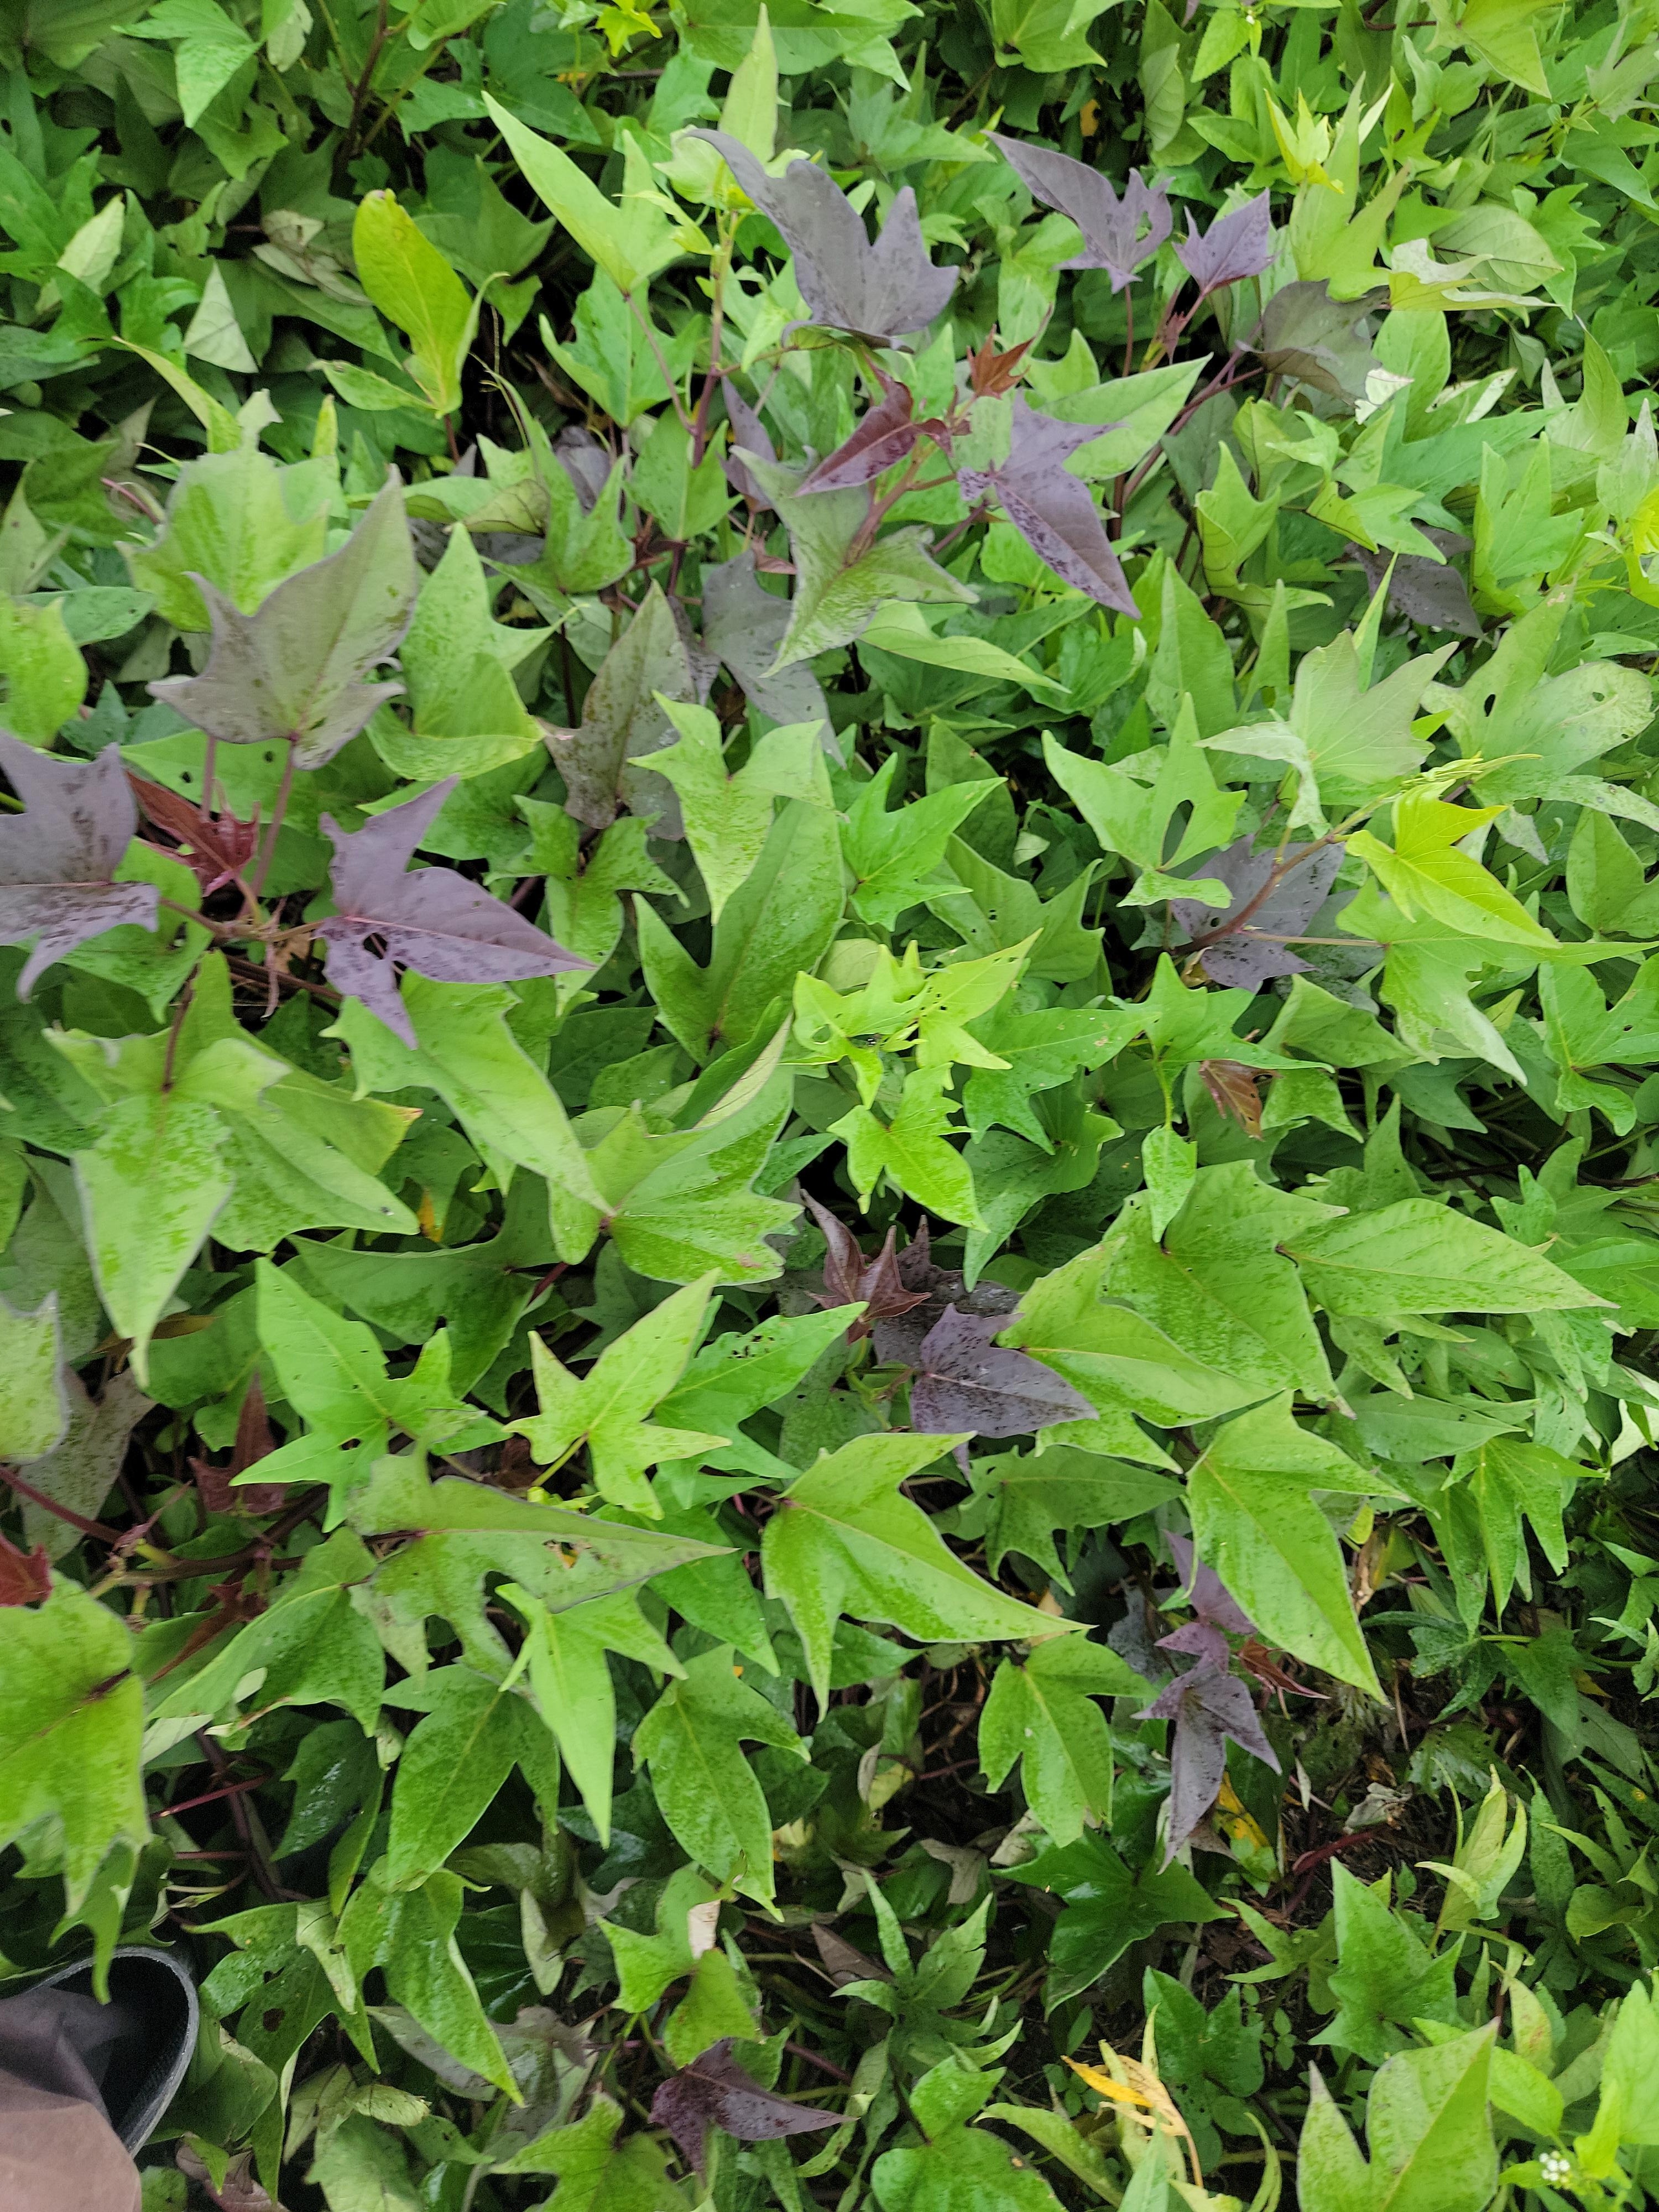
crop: sweet potato
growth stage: vegetative
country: Tanzania
